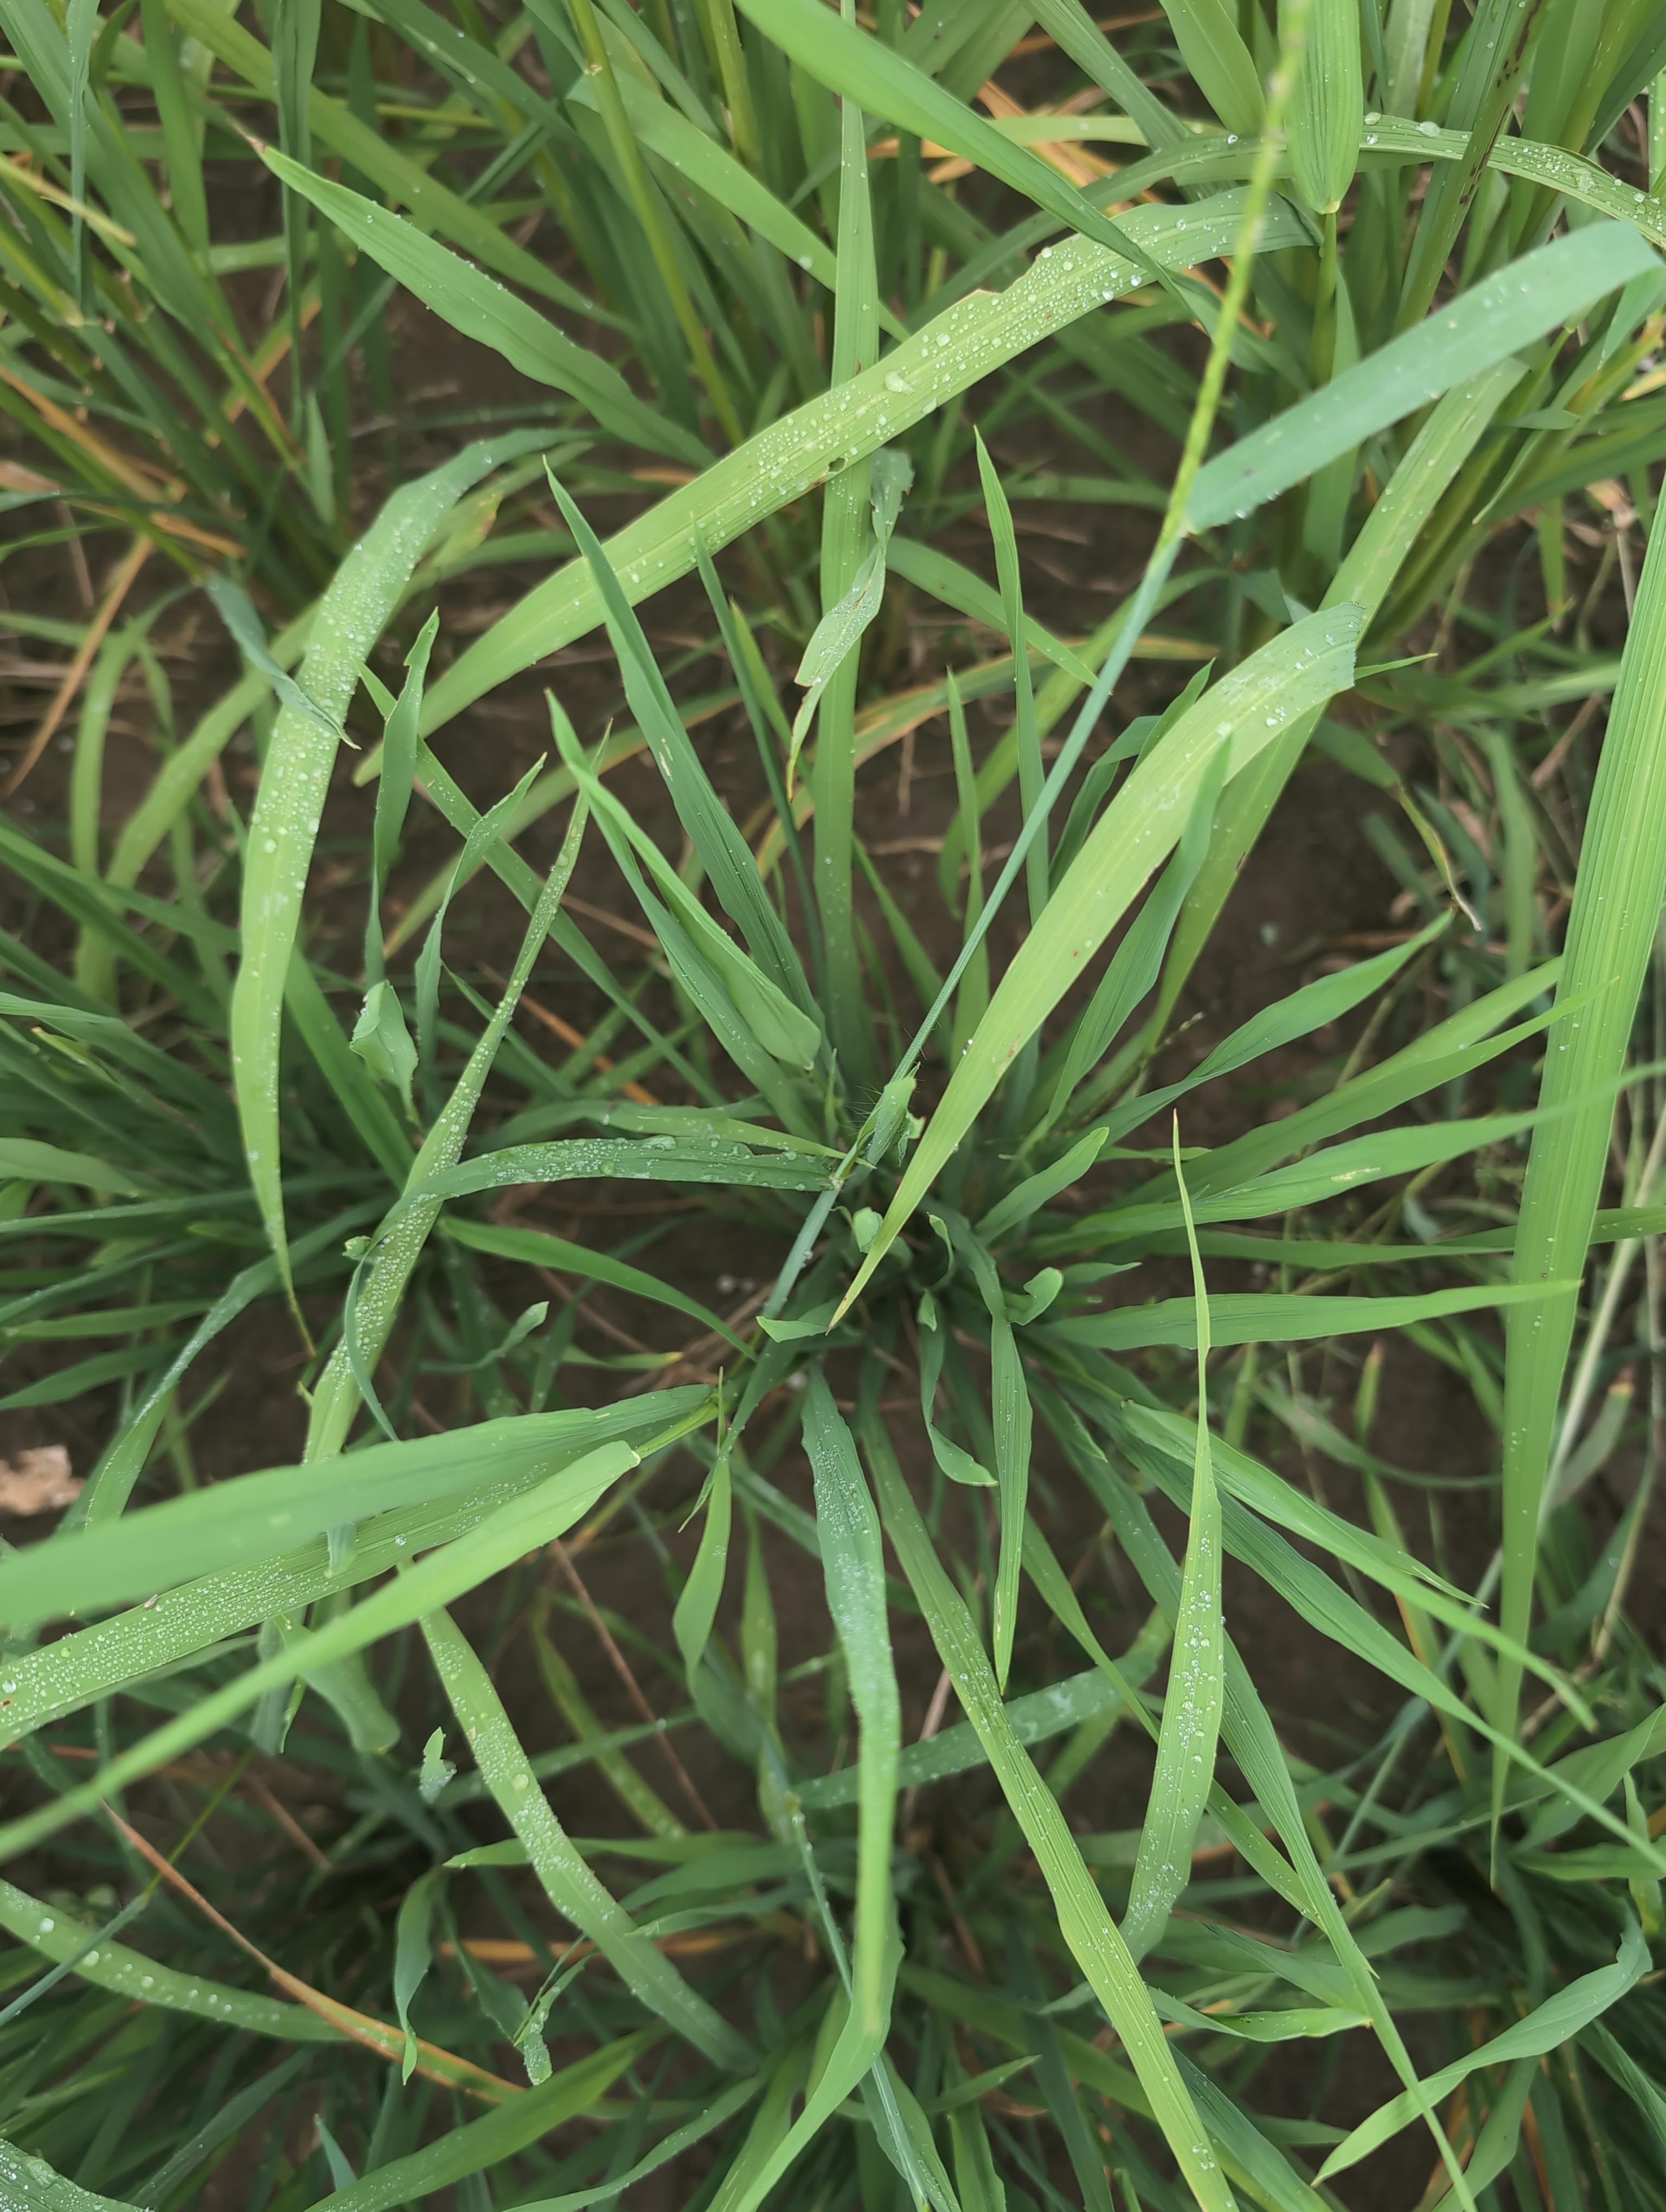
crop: rice
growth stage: booting
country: Côte d'Ivoire
